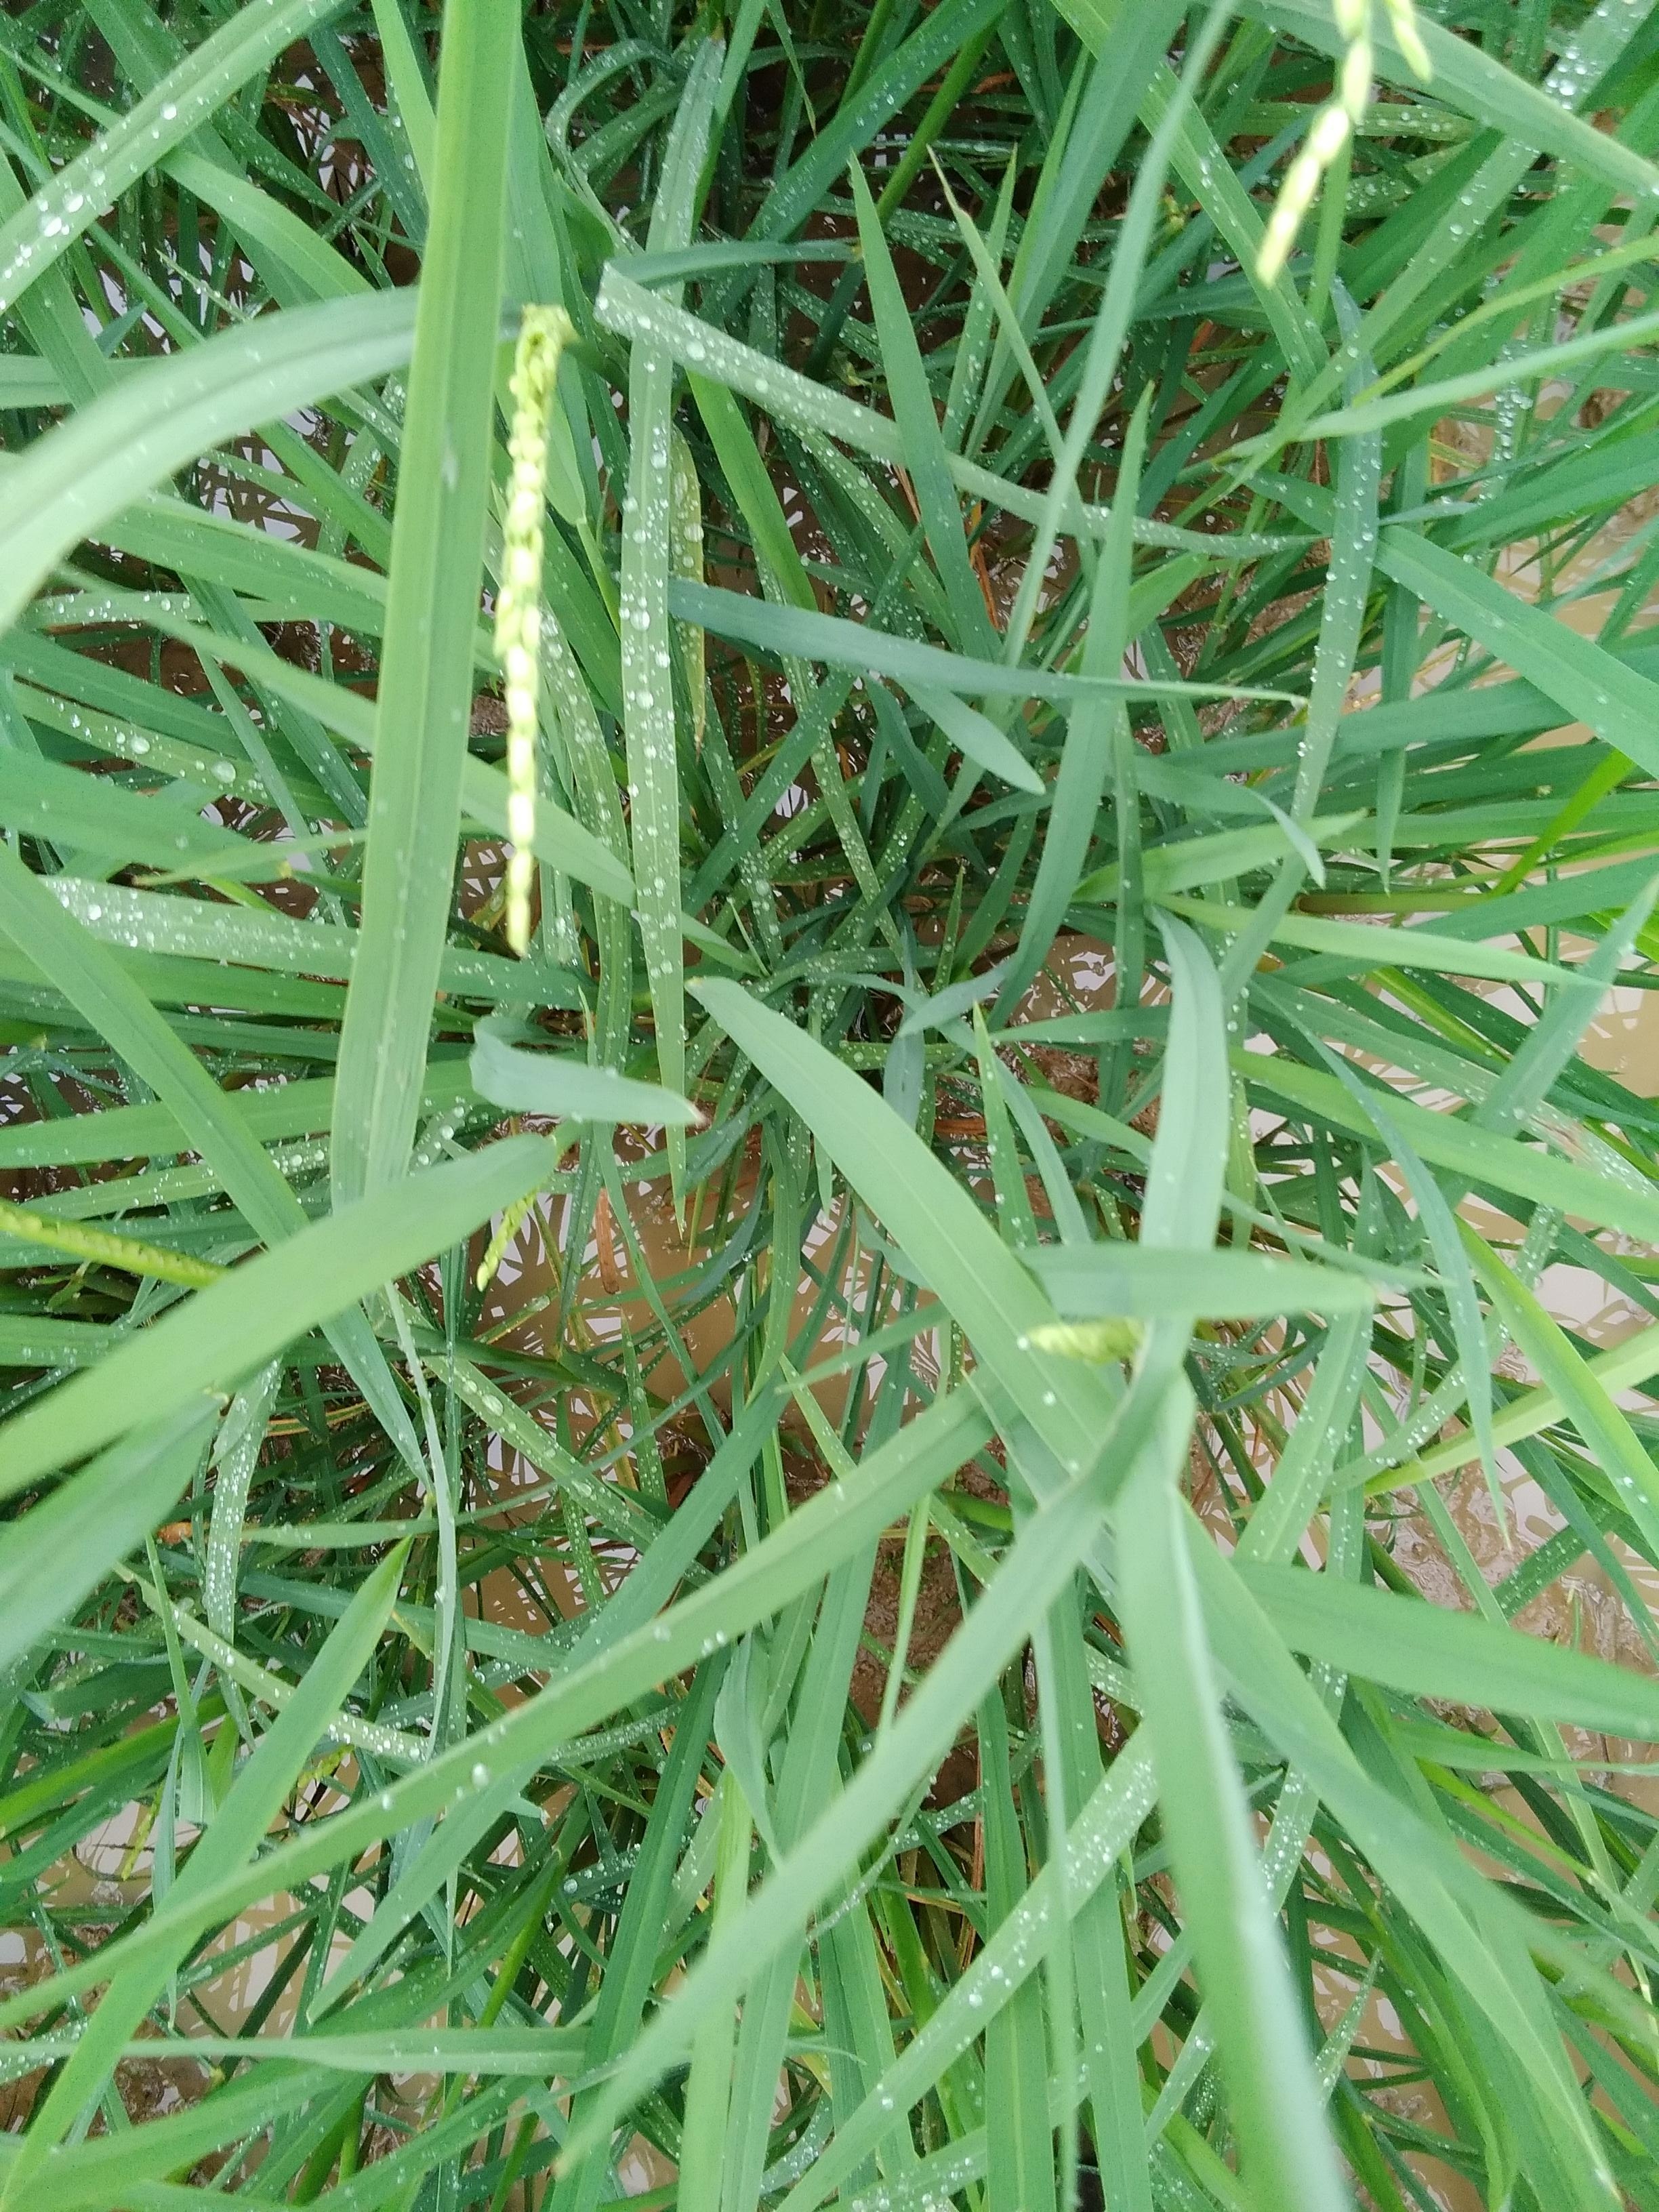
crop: rice
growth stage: heading
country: Nigeria
